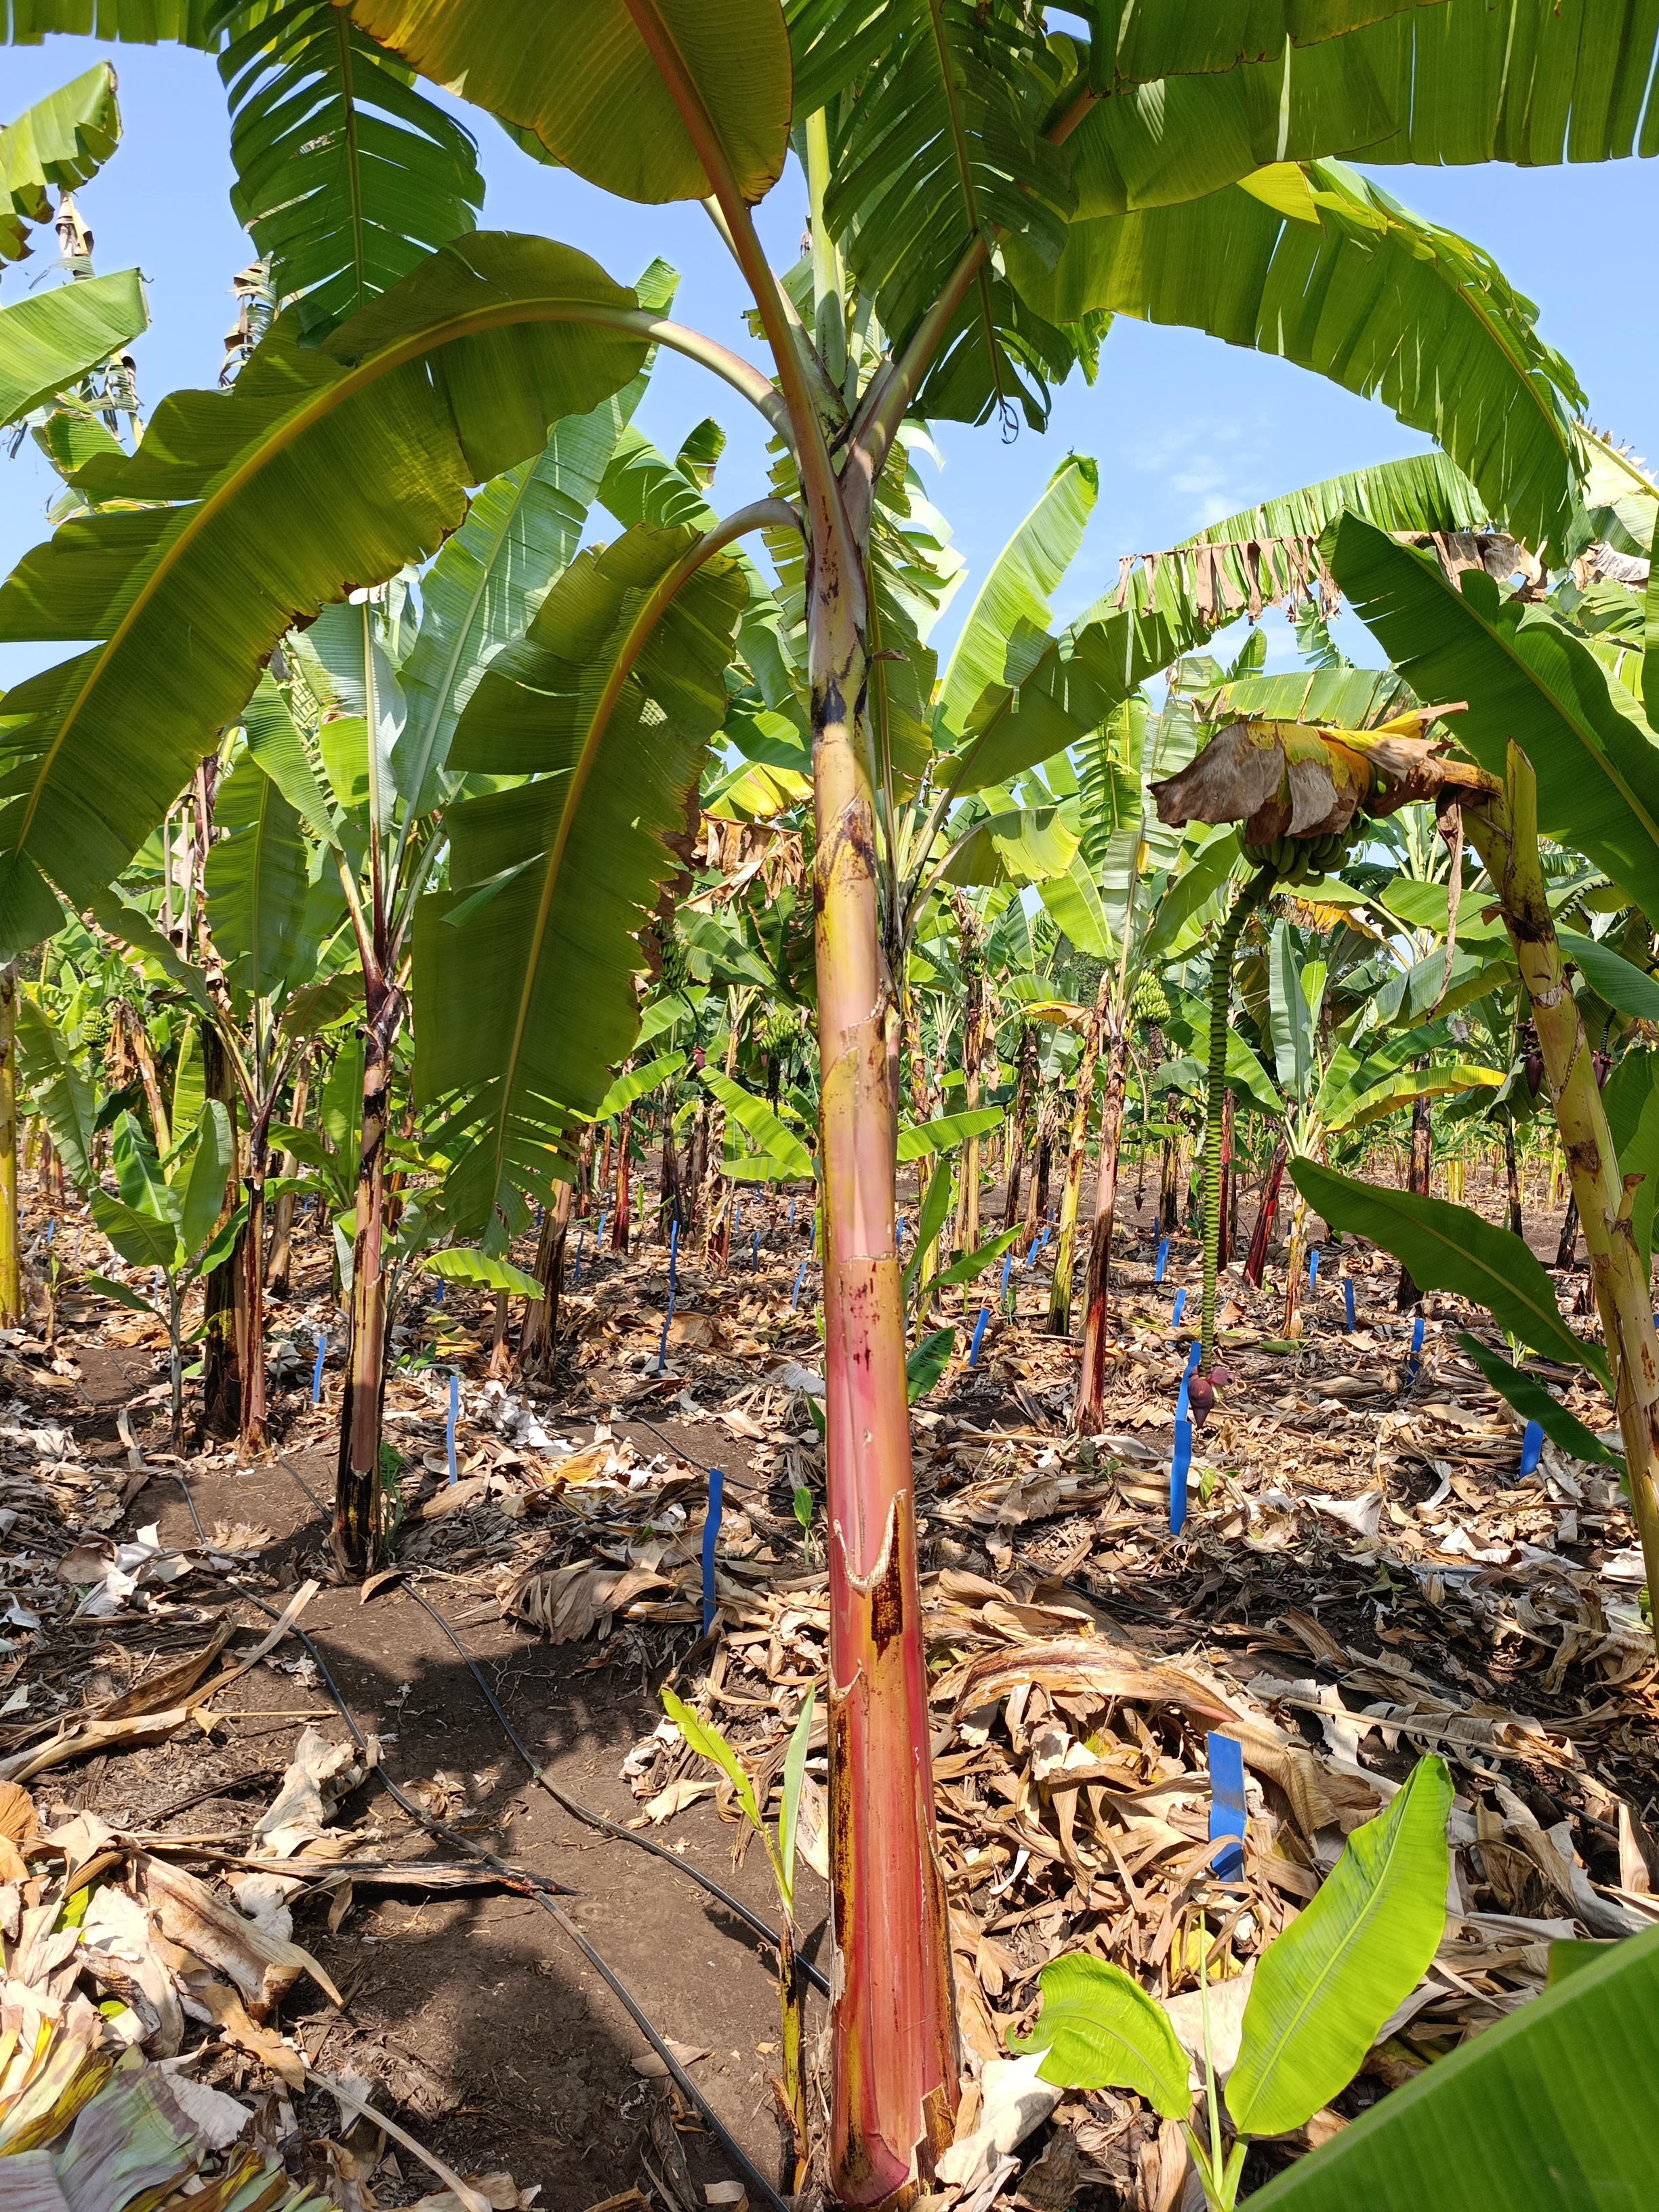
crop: banana
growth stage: vegetative
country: Tanzania
